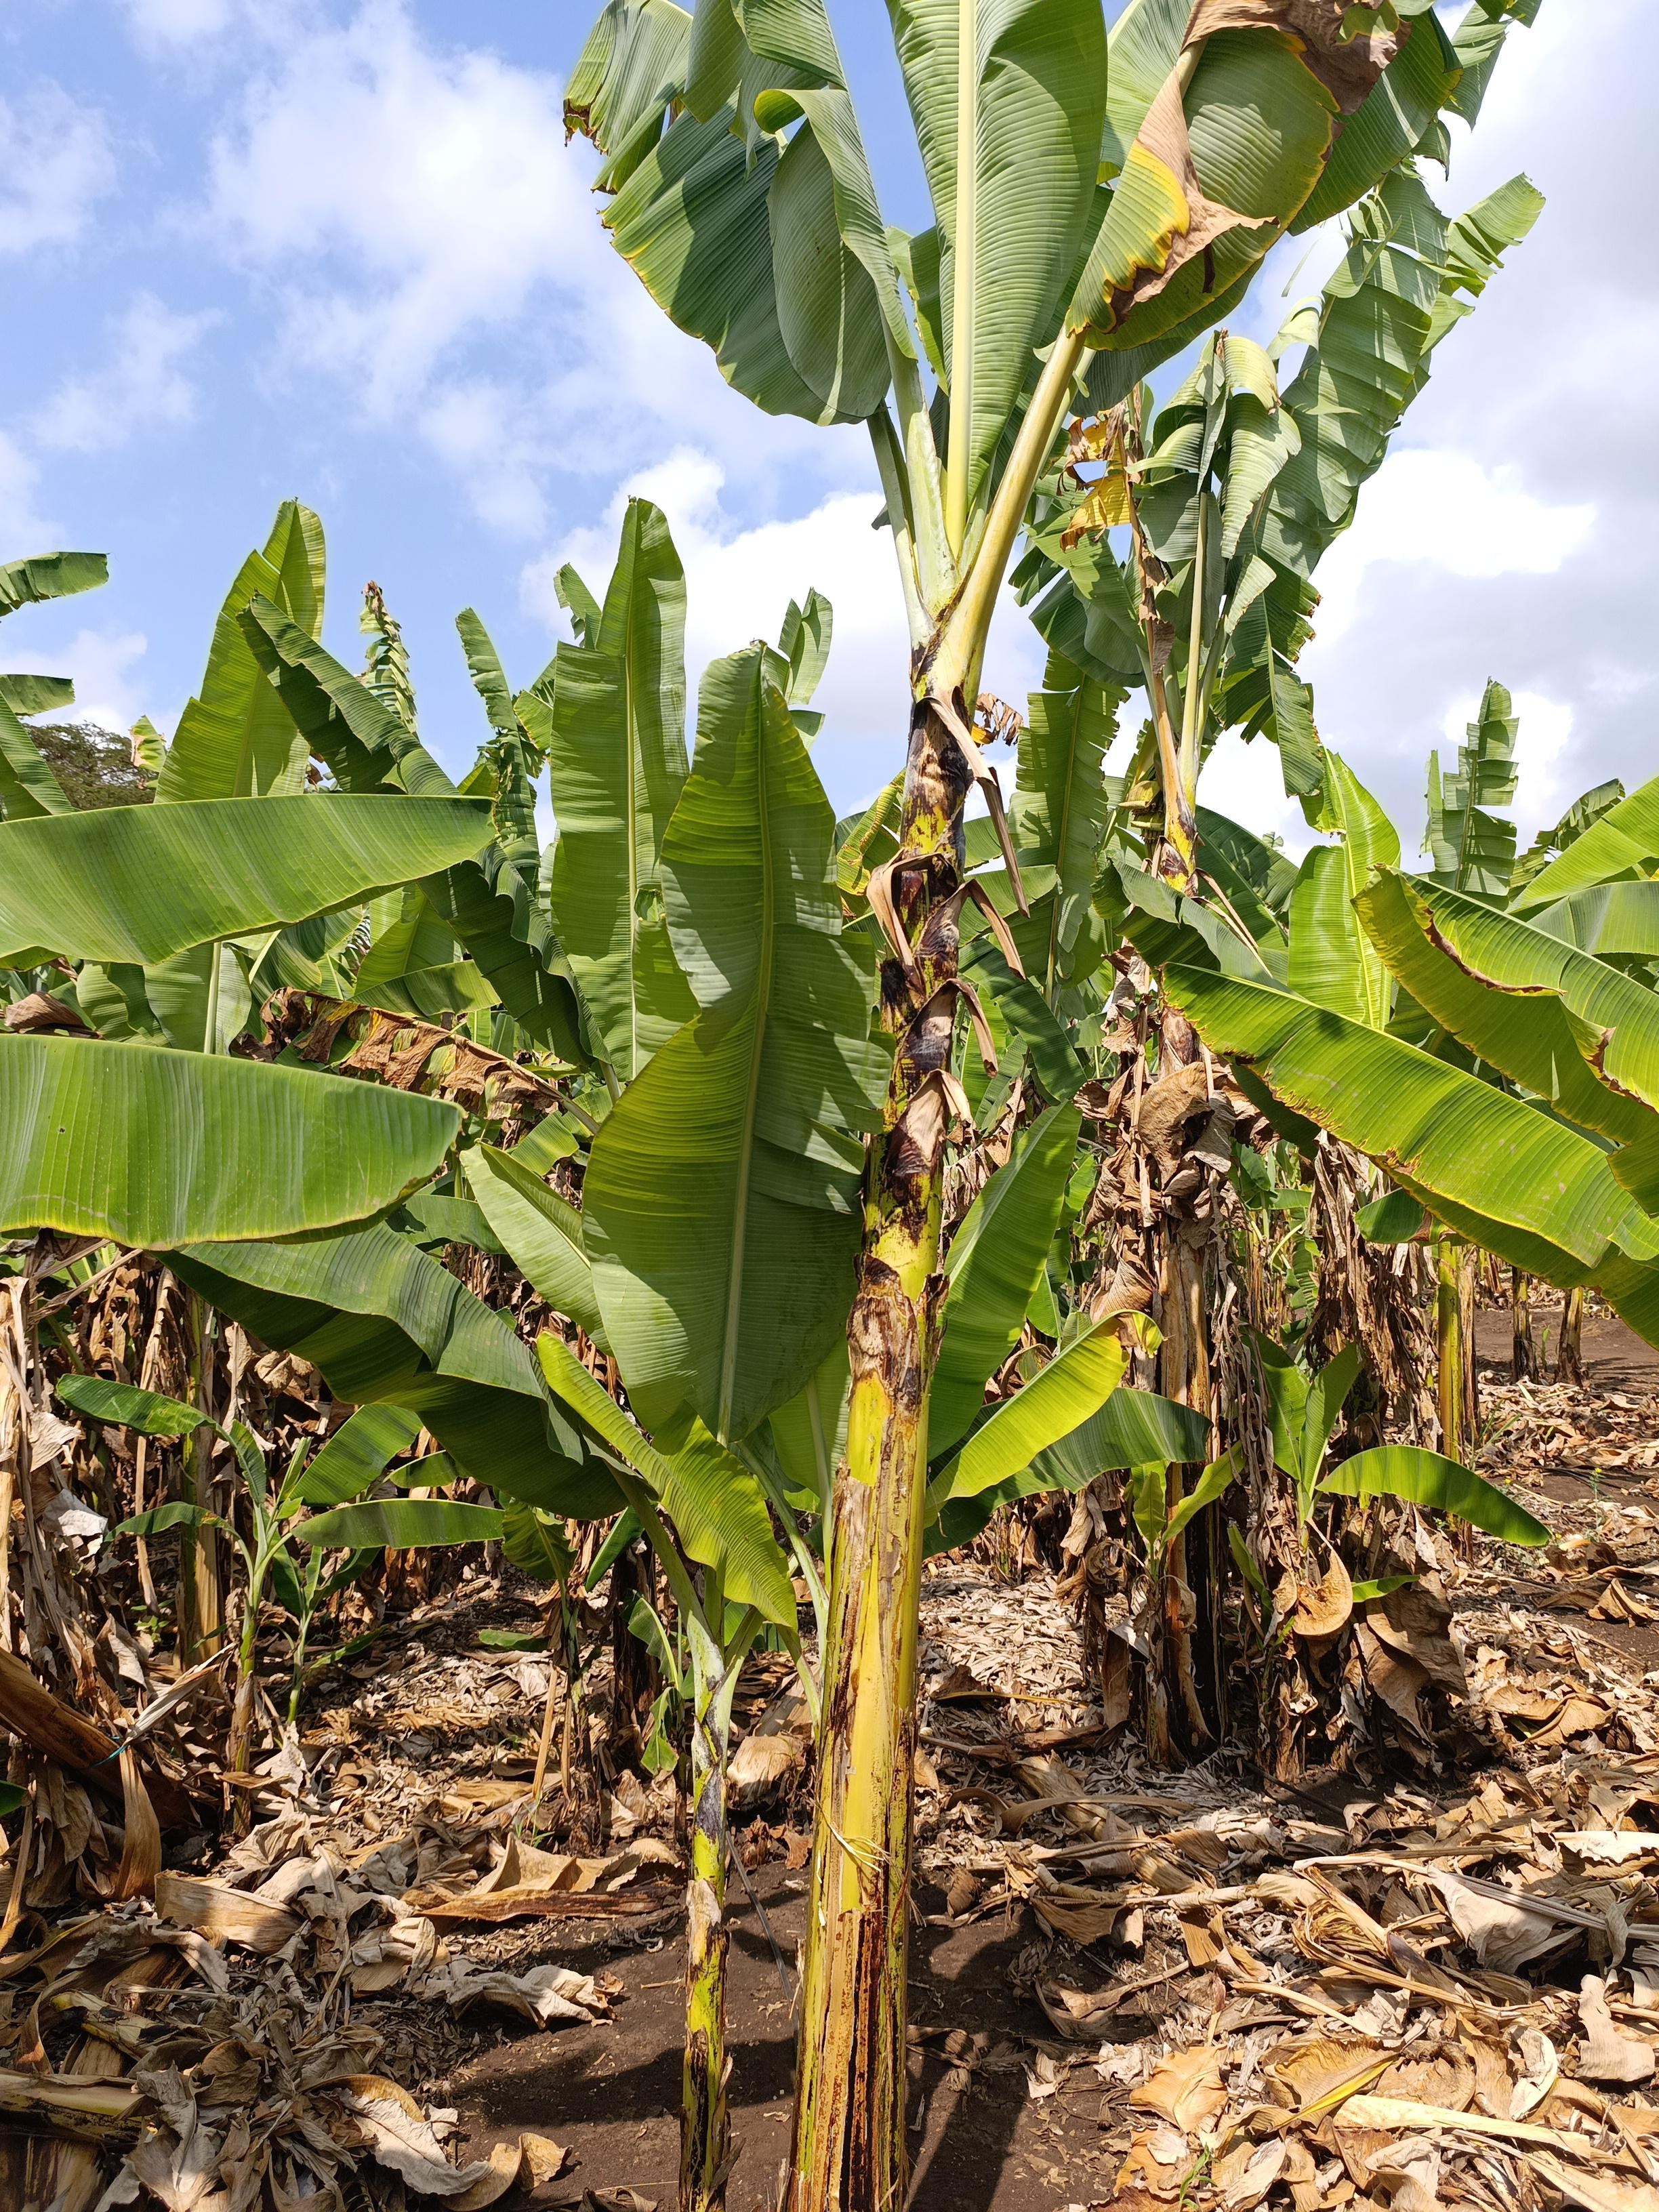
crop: banana
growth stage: vegetative
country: Tanzania
